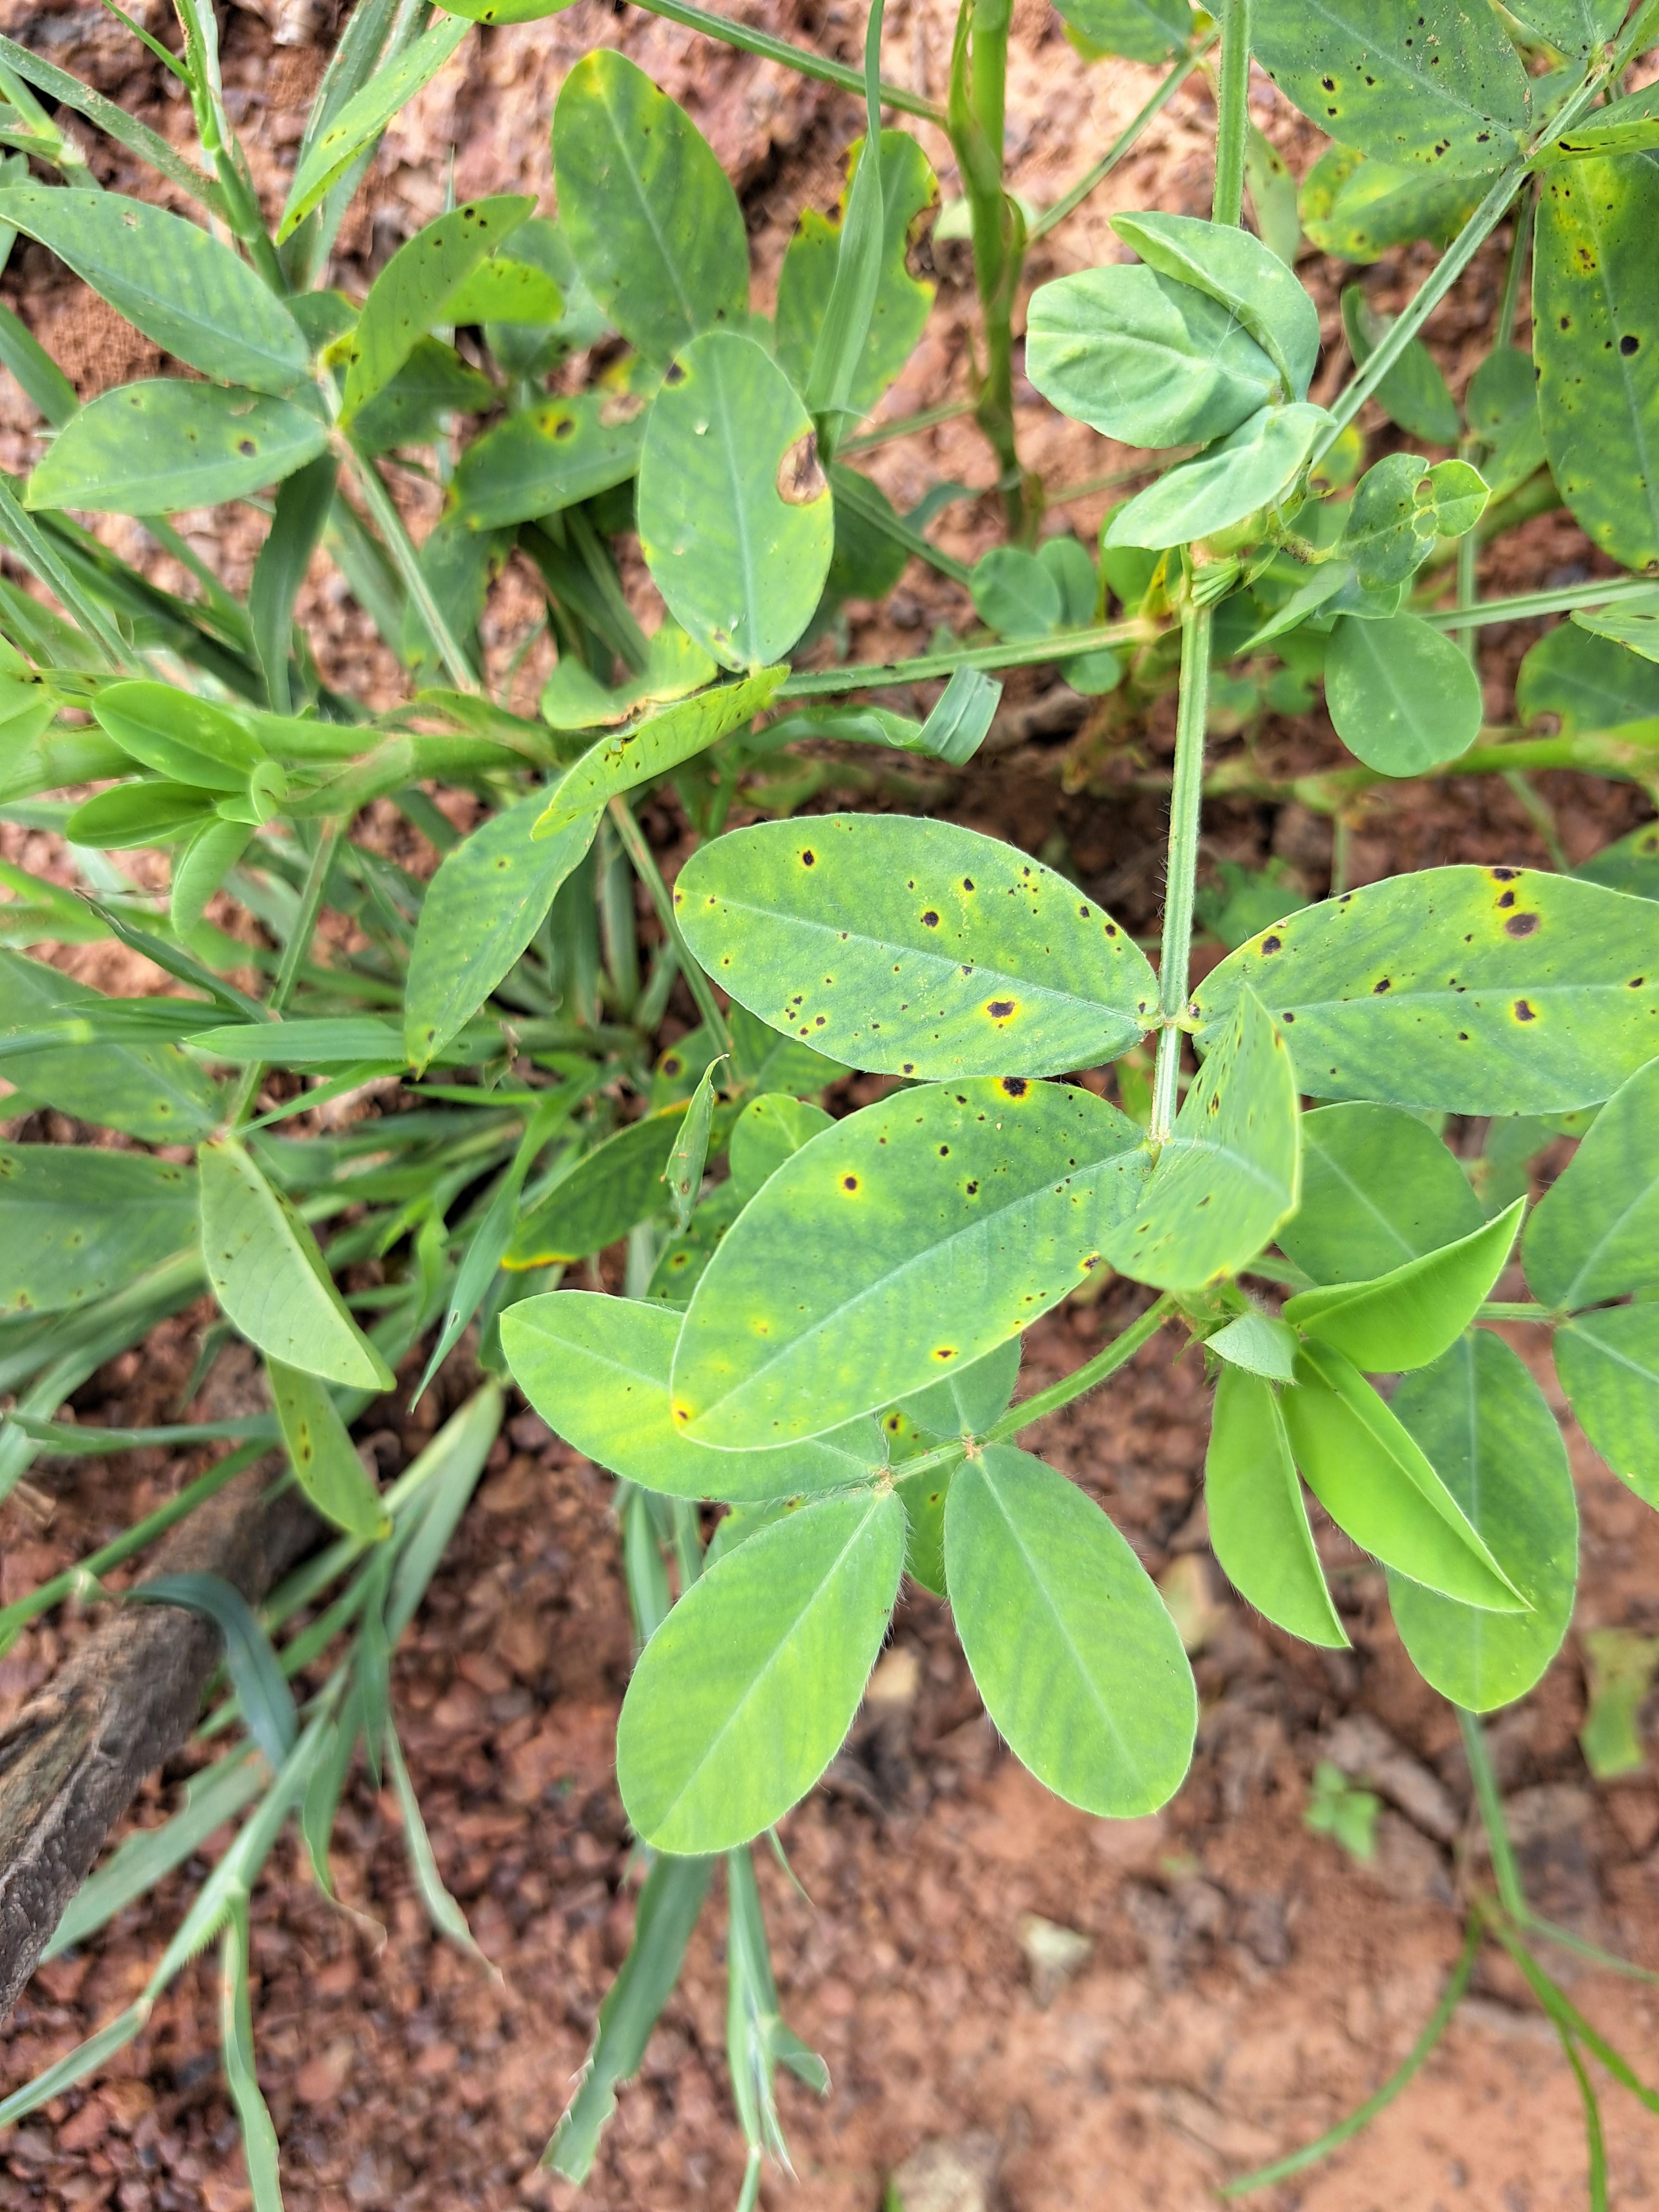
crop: groundnut
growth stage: development pod
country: Ghana
